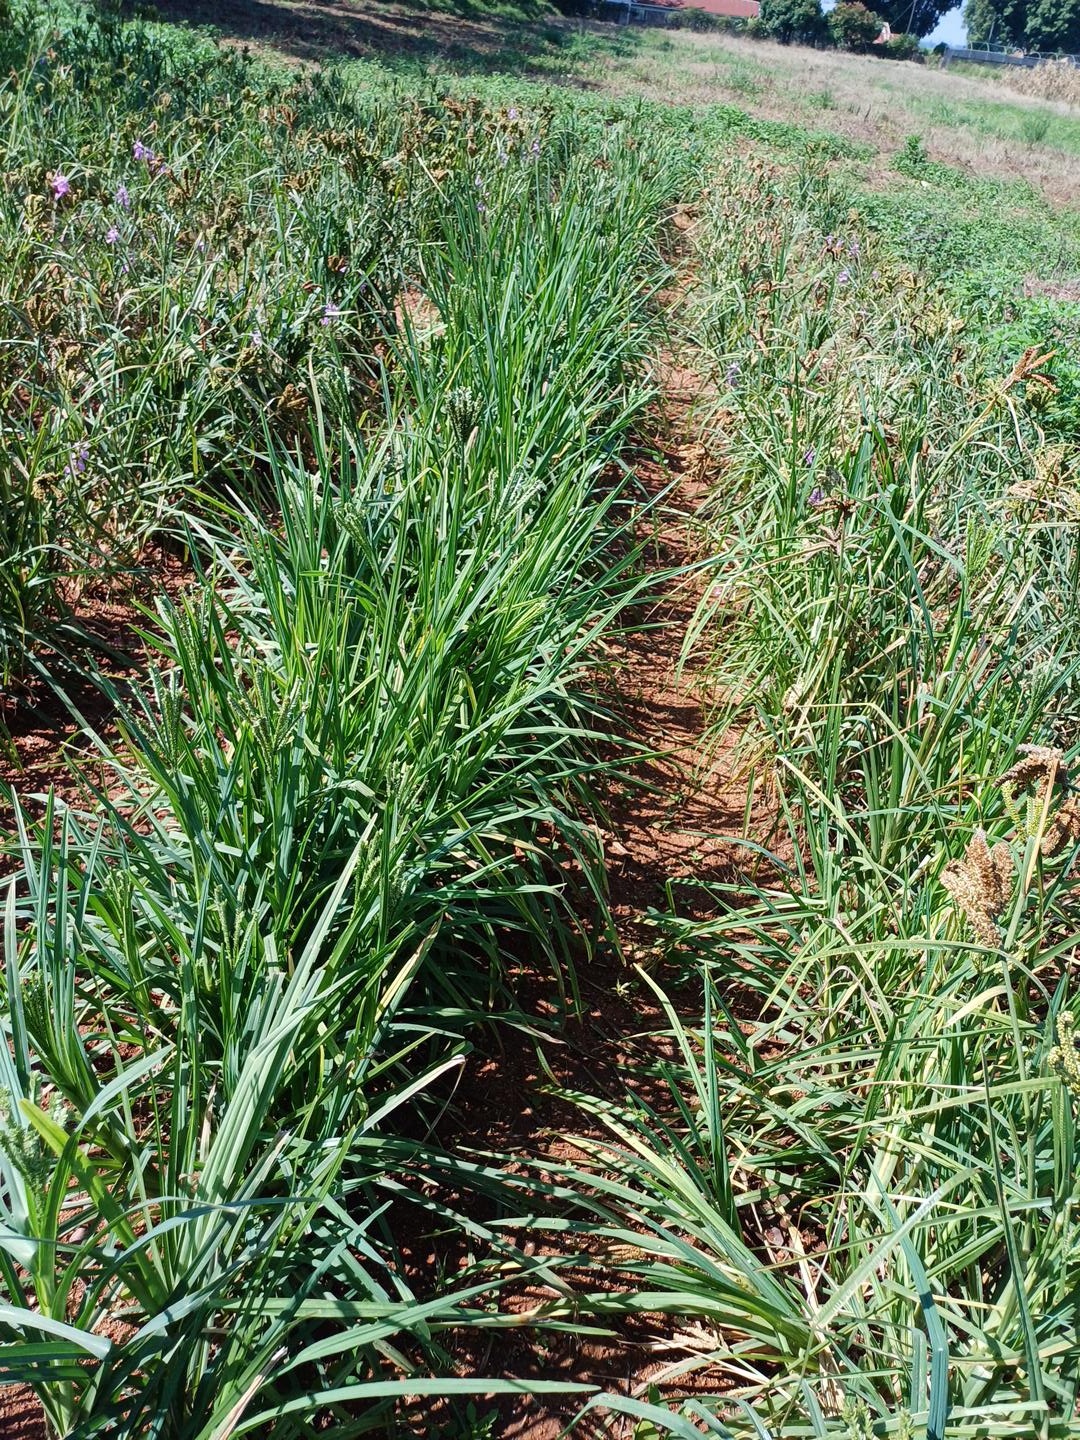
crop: finger millet
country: Kenya
